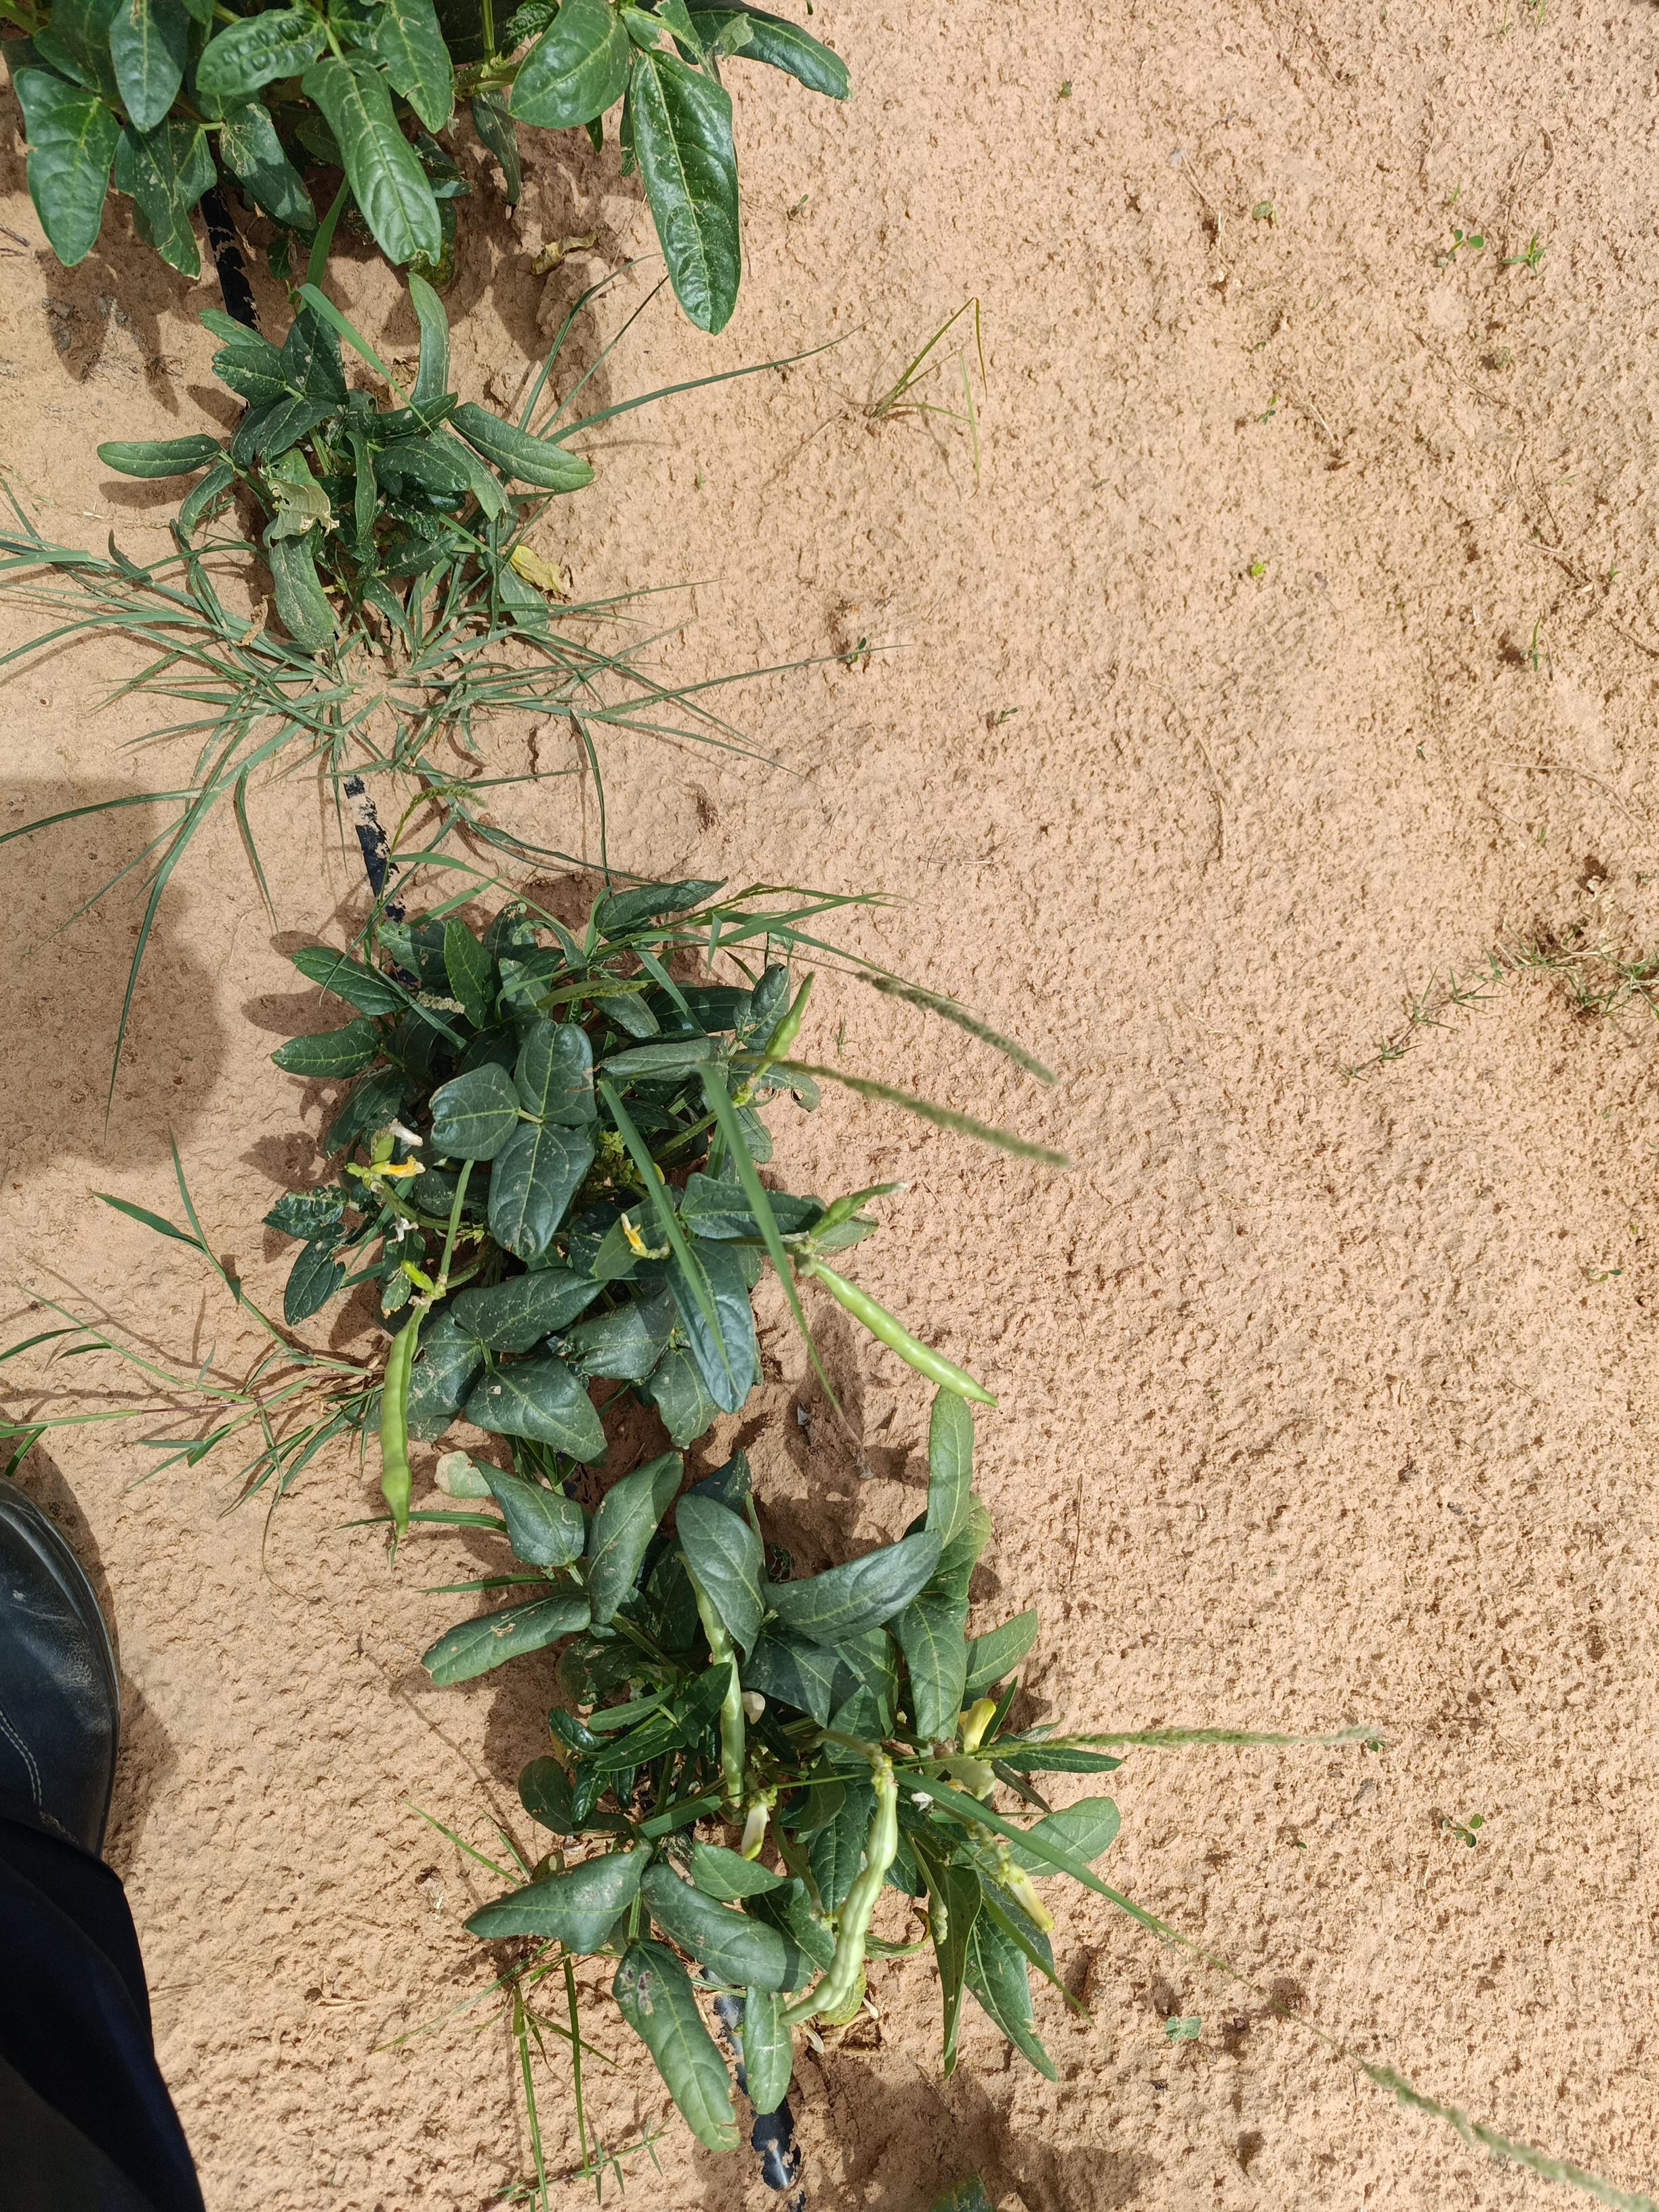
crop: cowpea
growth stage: development pod
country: Nigeria
